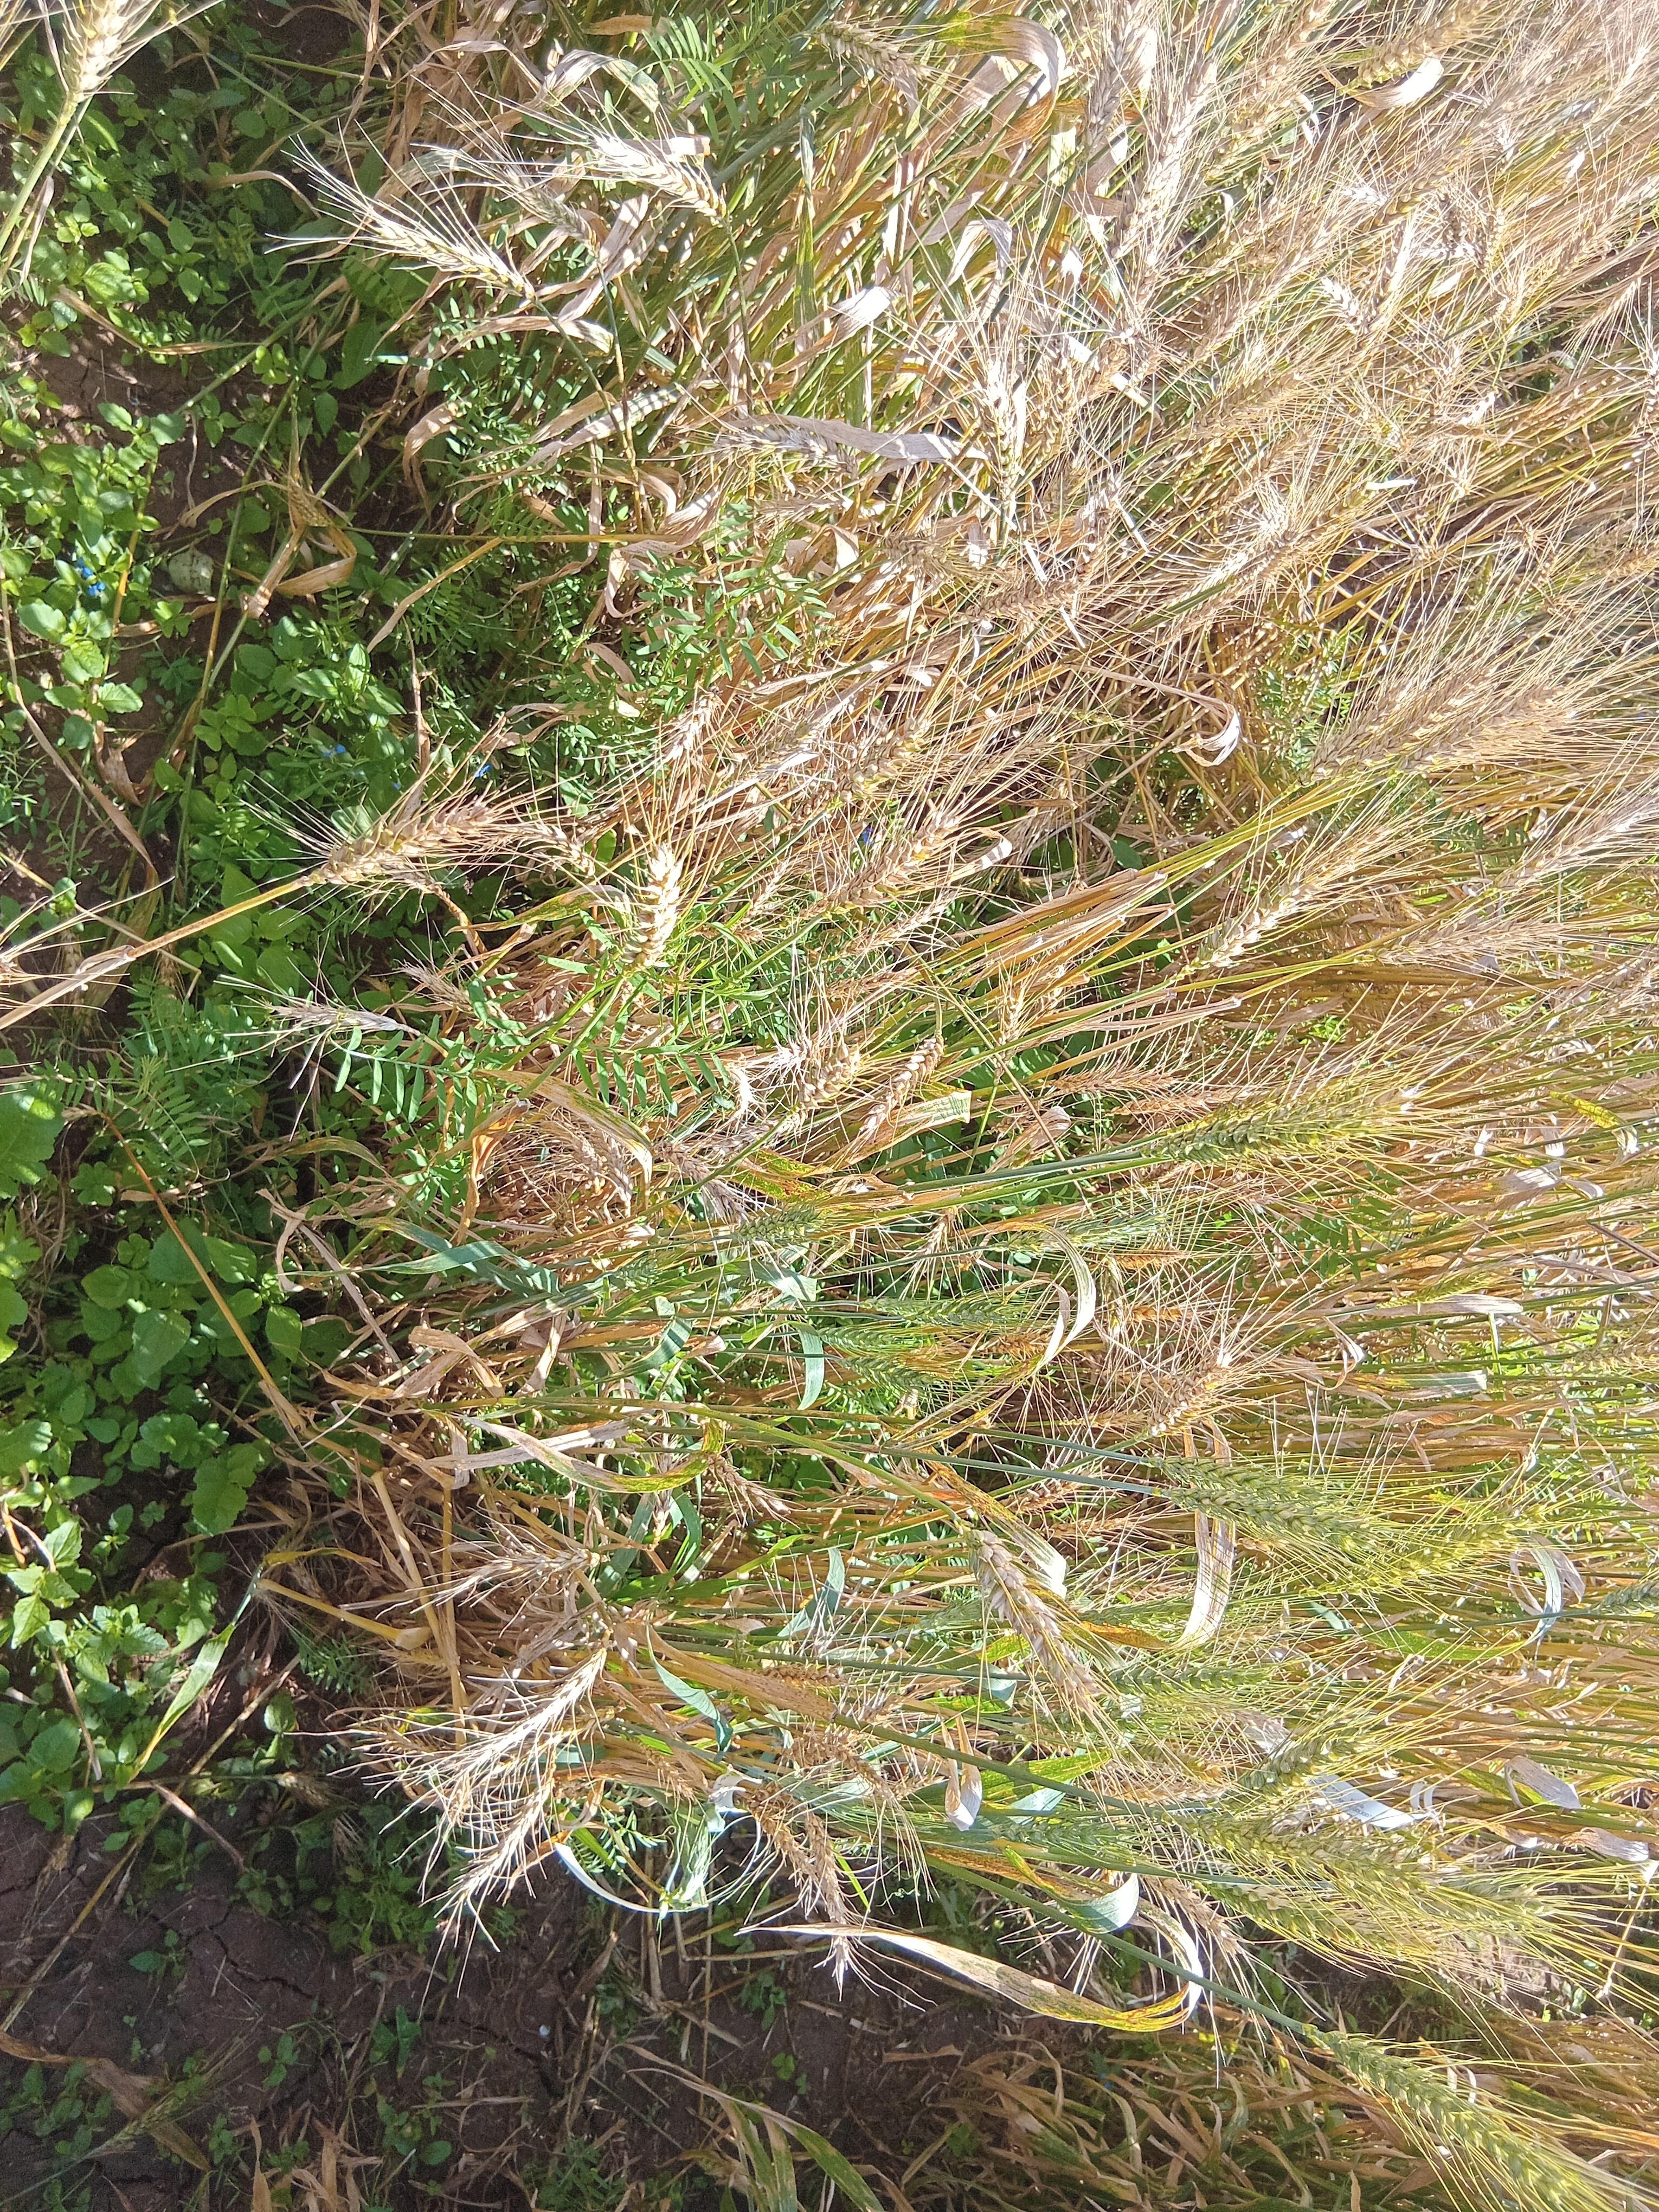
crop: wheat
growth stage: maturity
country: Kenya
